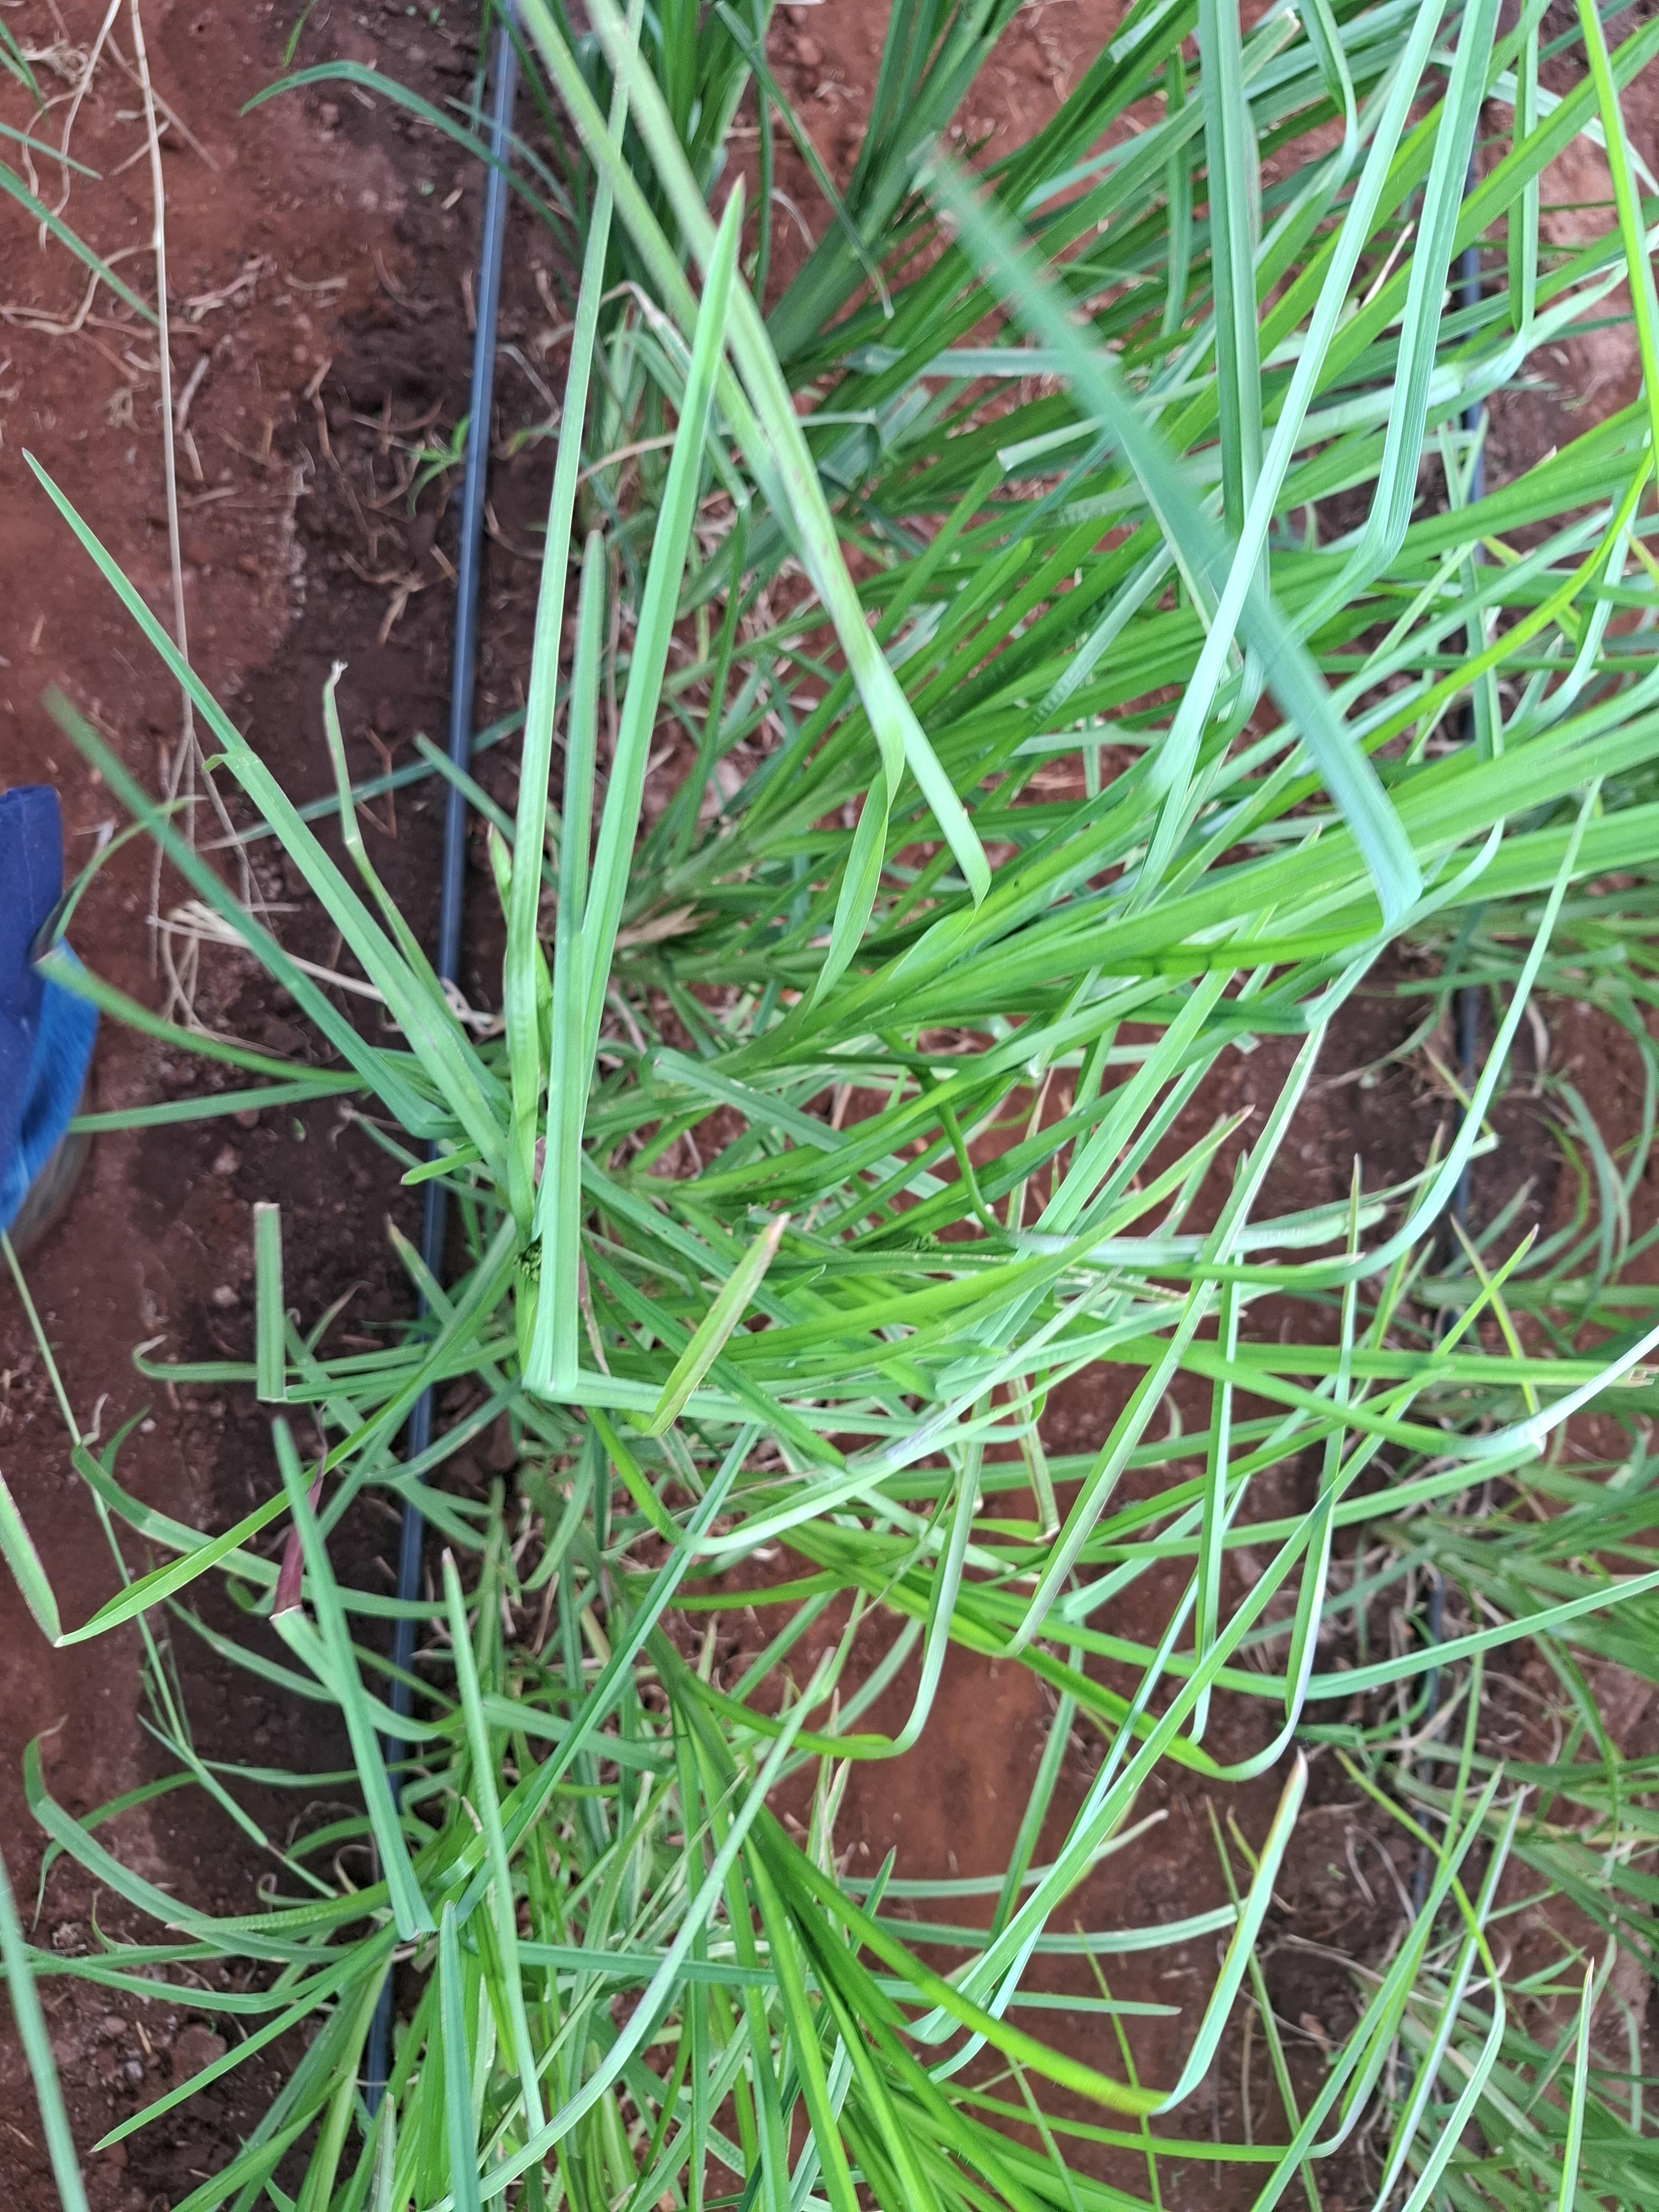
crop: finger millet
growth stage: vegetative
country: Kenya
